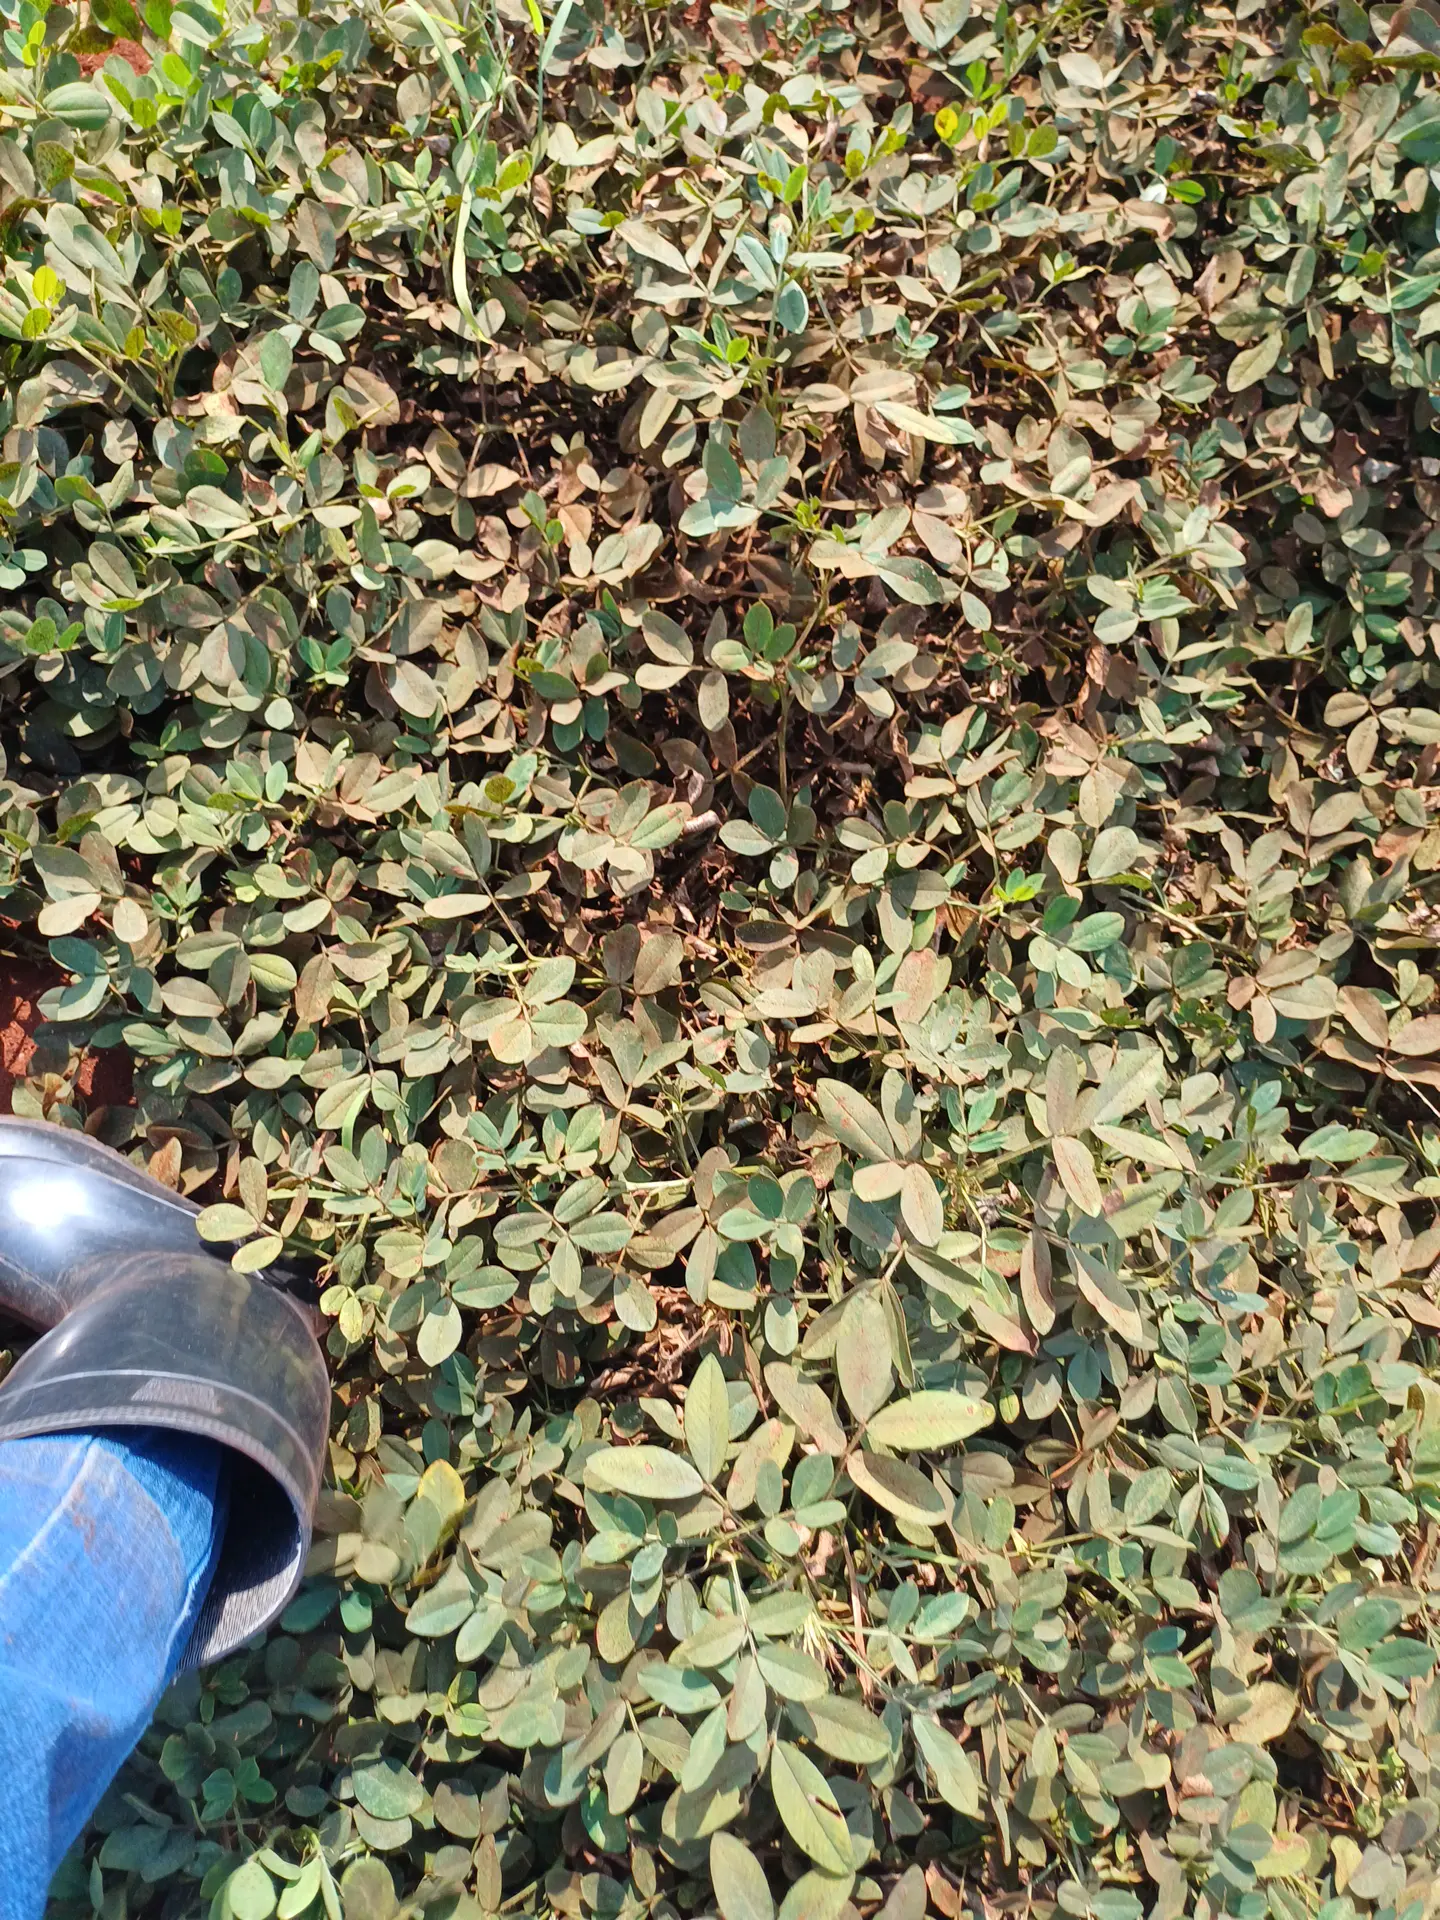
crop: groundnut
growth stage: maturity
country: Kenya
